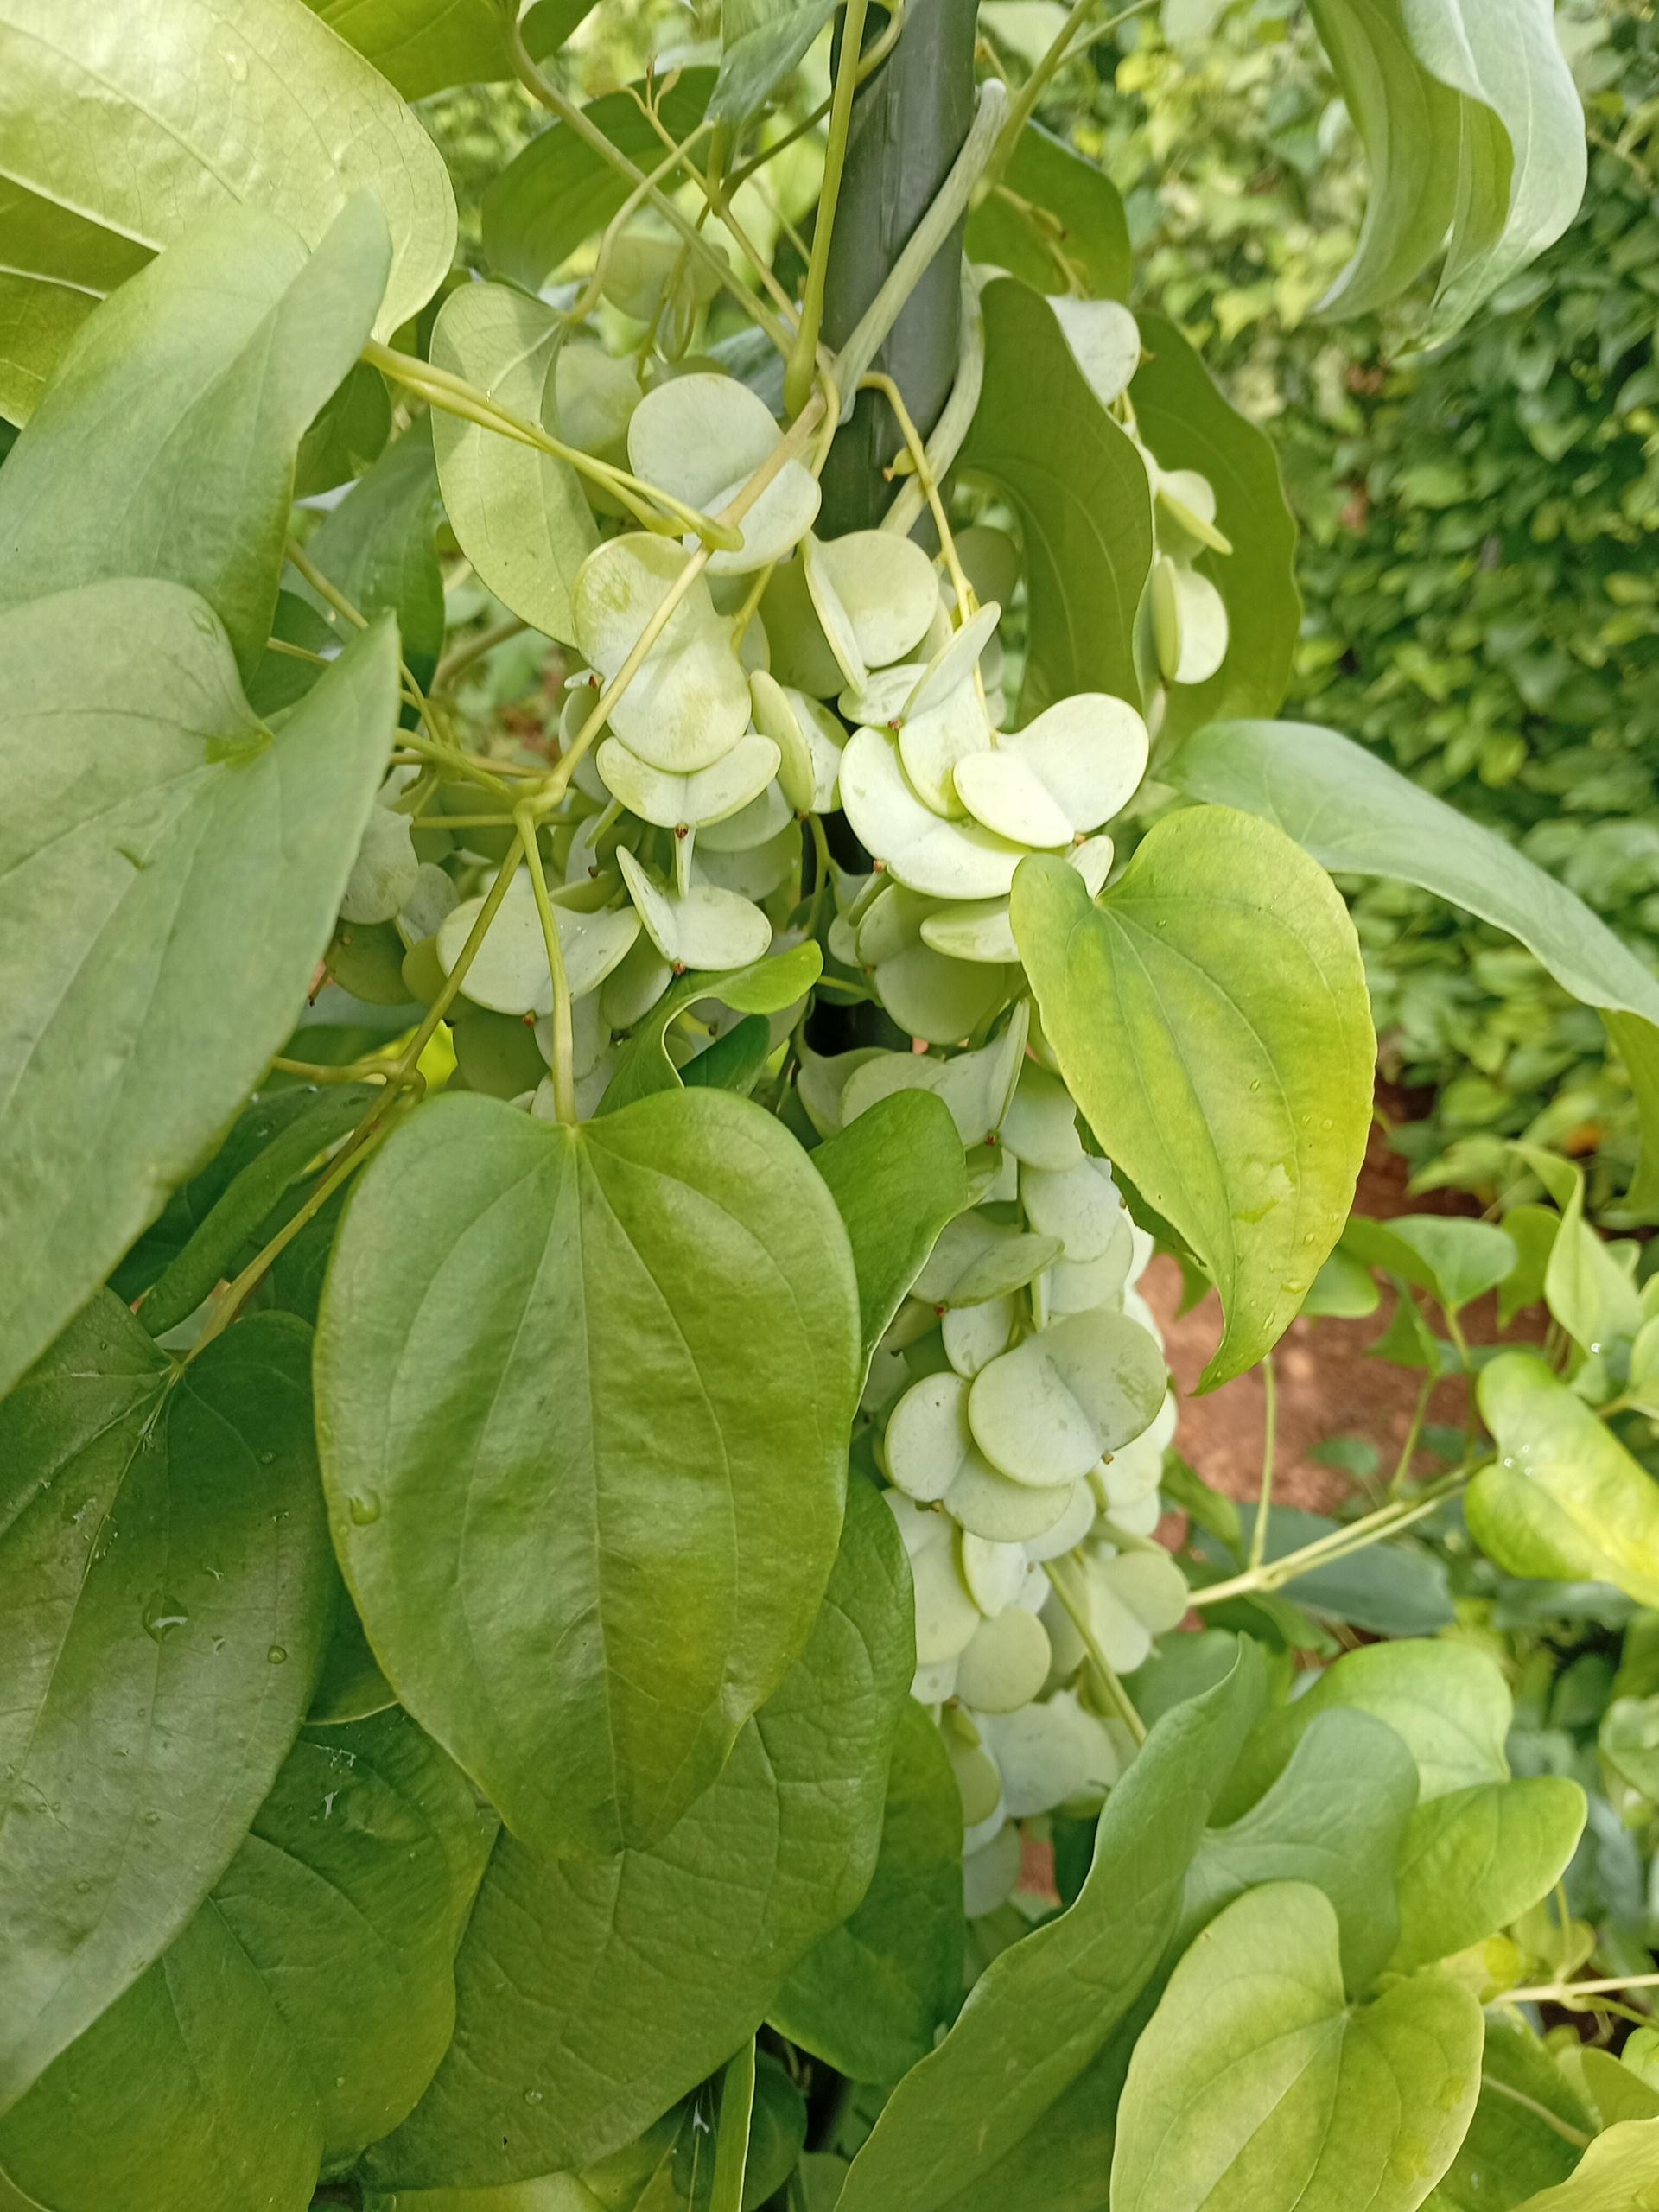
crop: yam
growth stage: flowering
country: Nigeria
